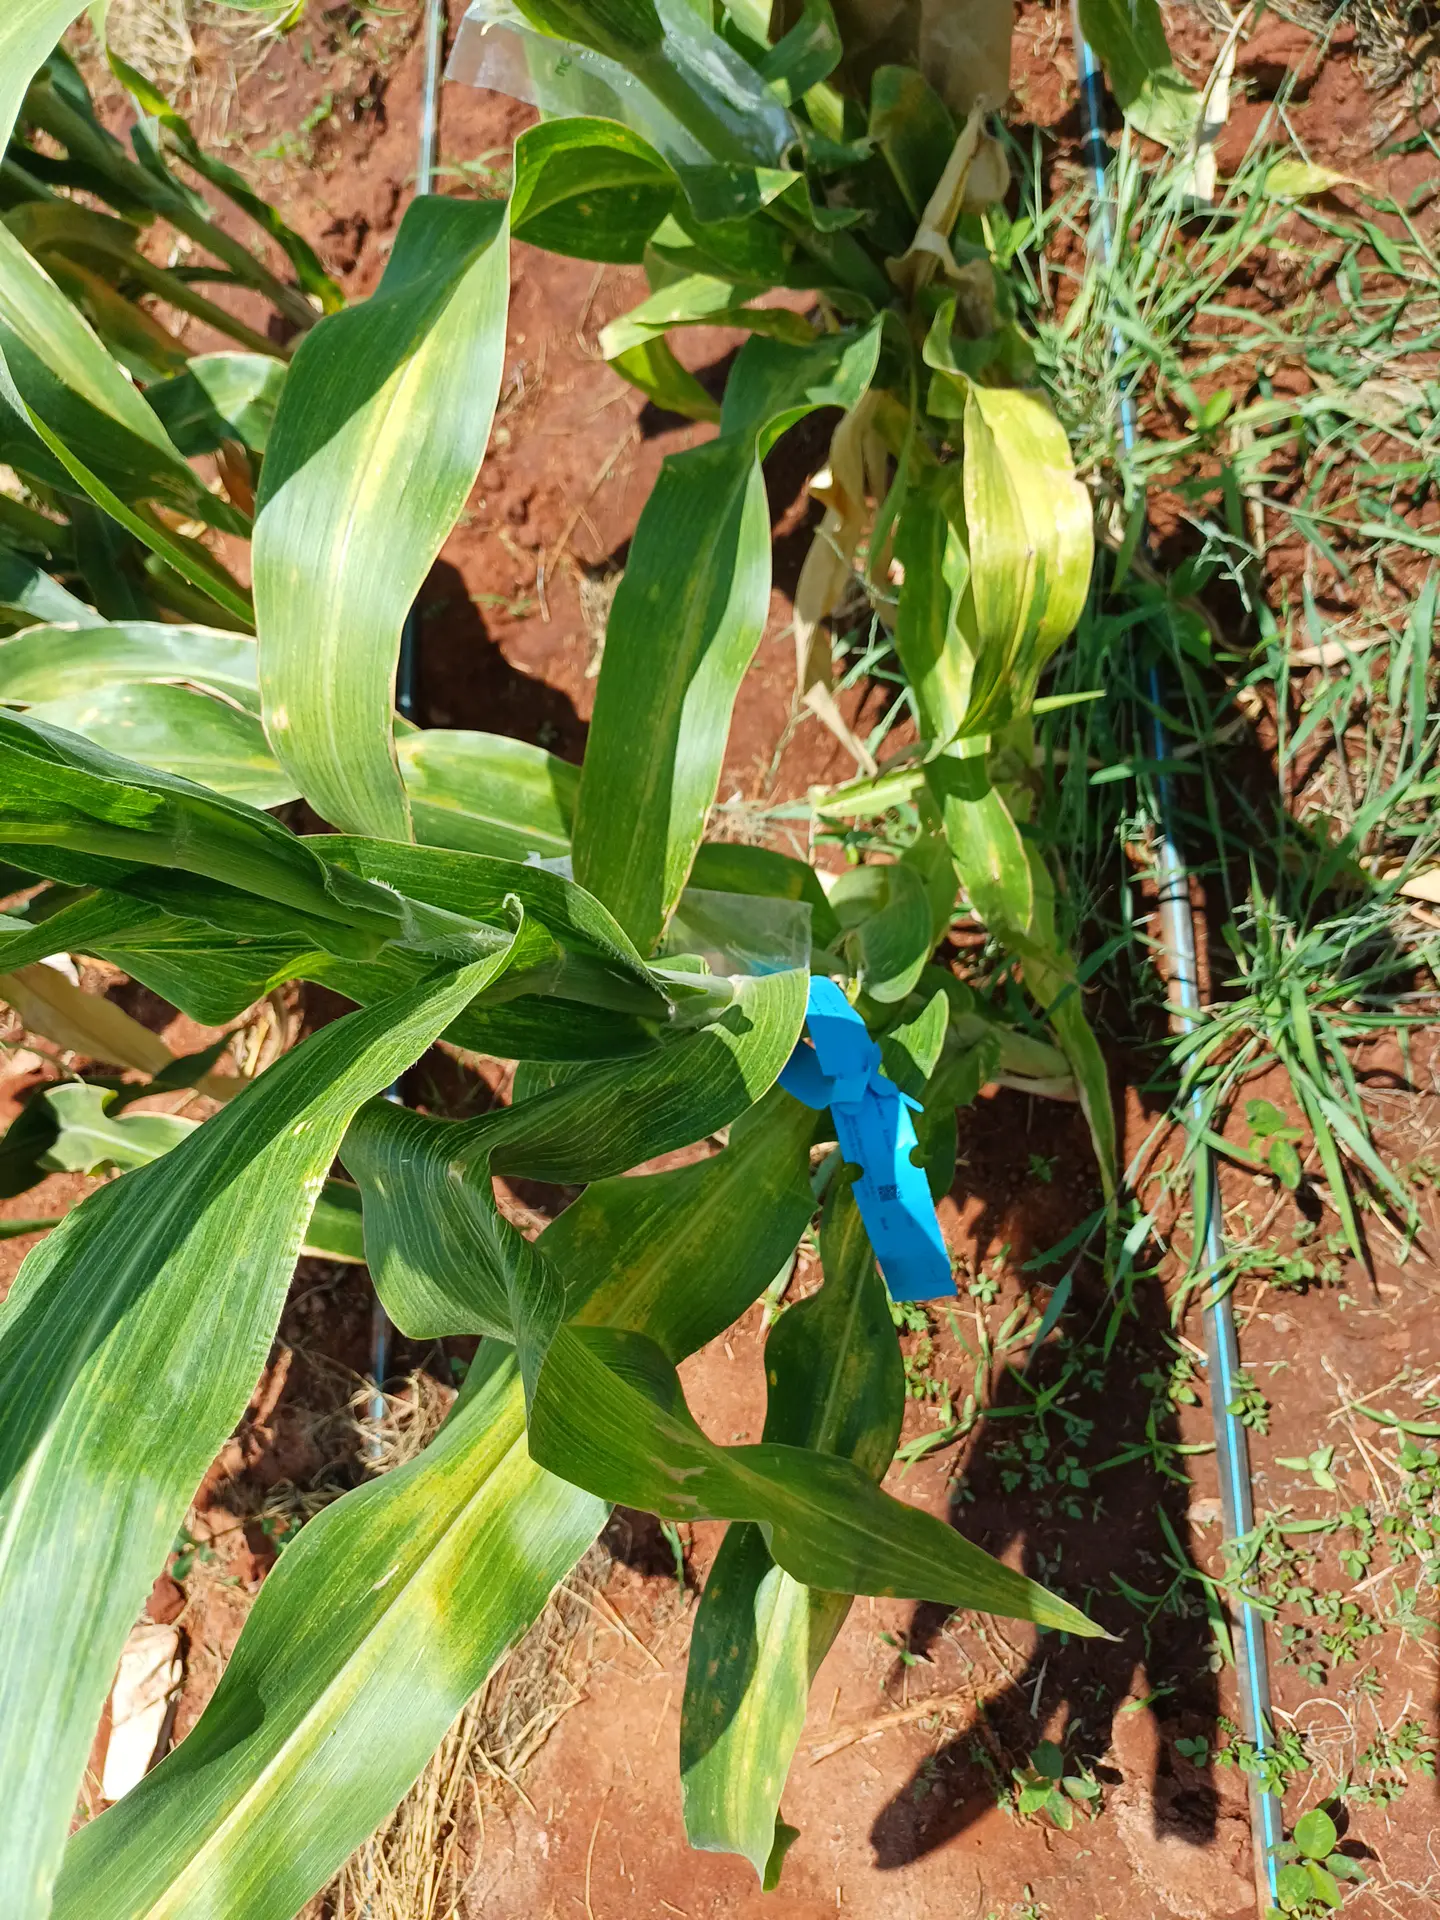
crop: maize
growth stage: flowering
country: Kenya
